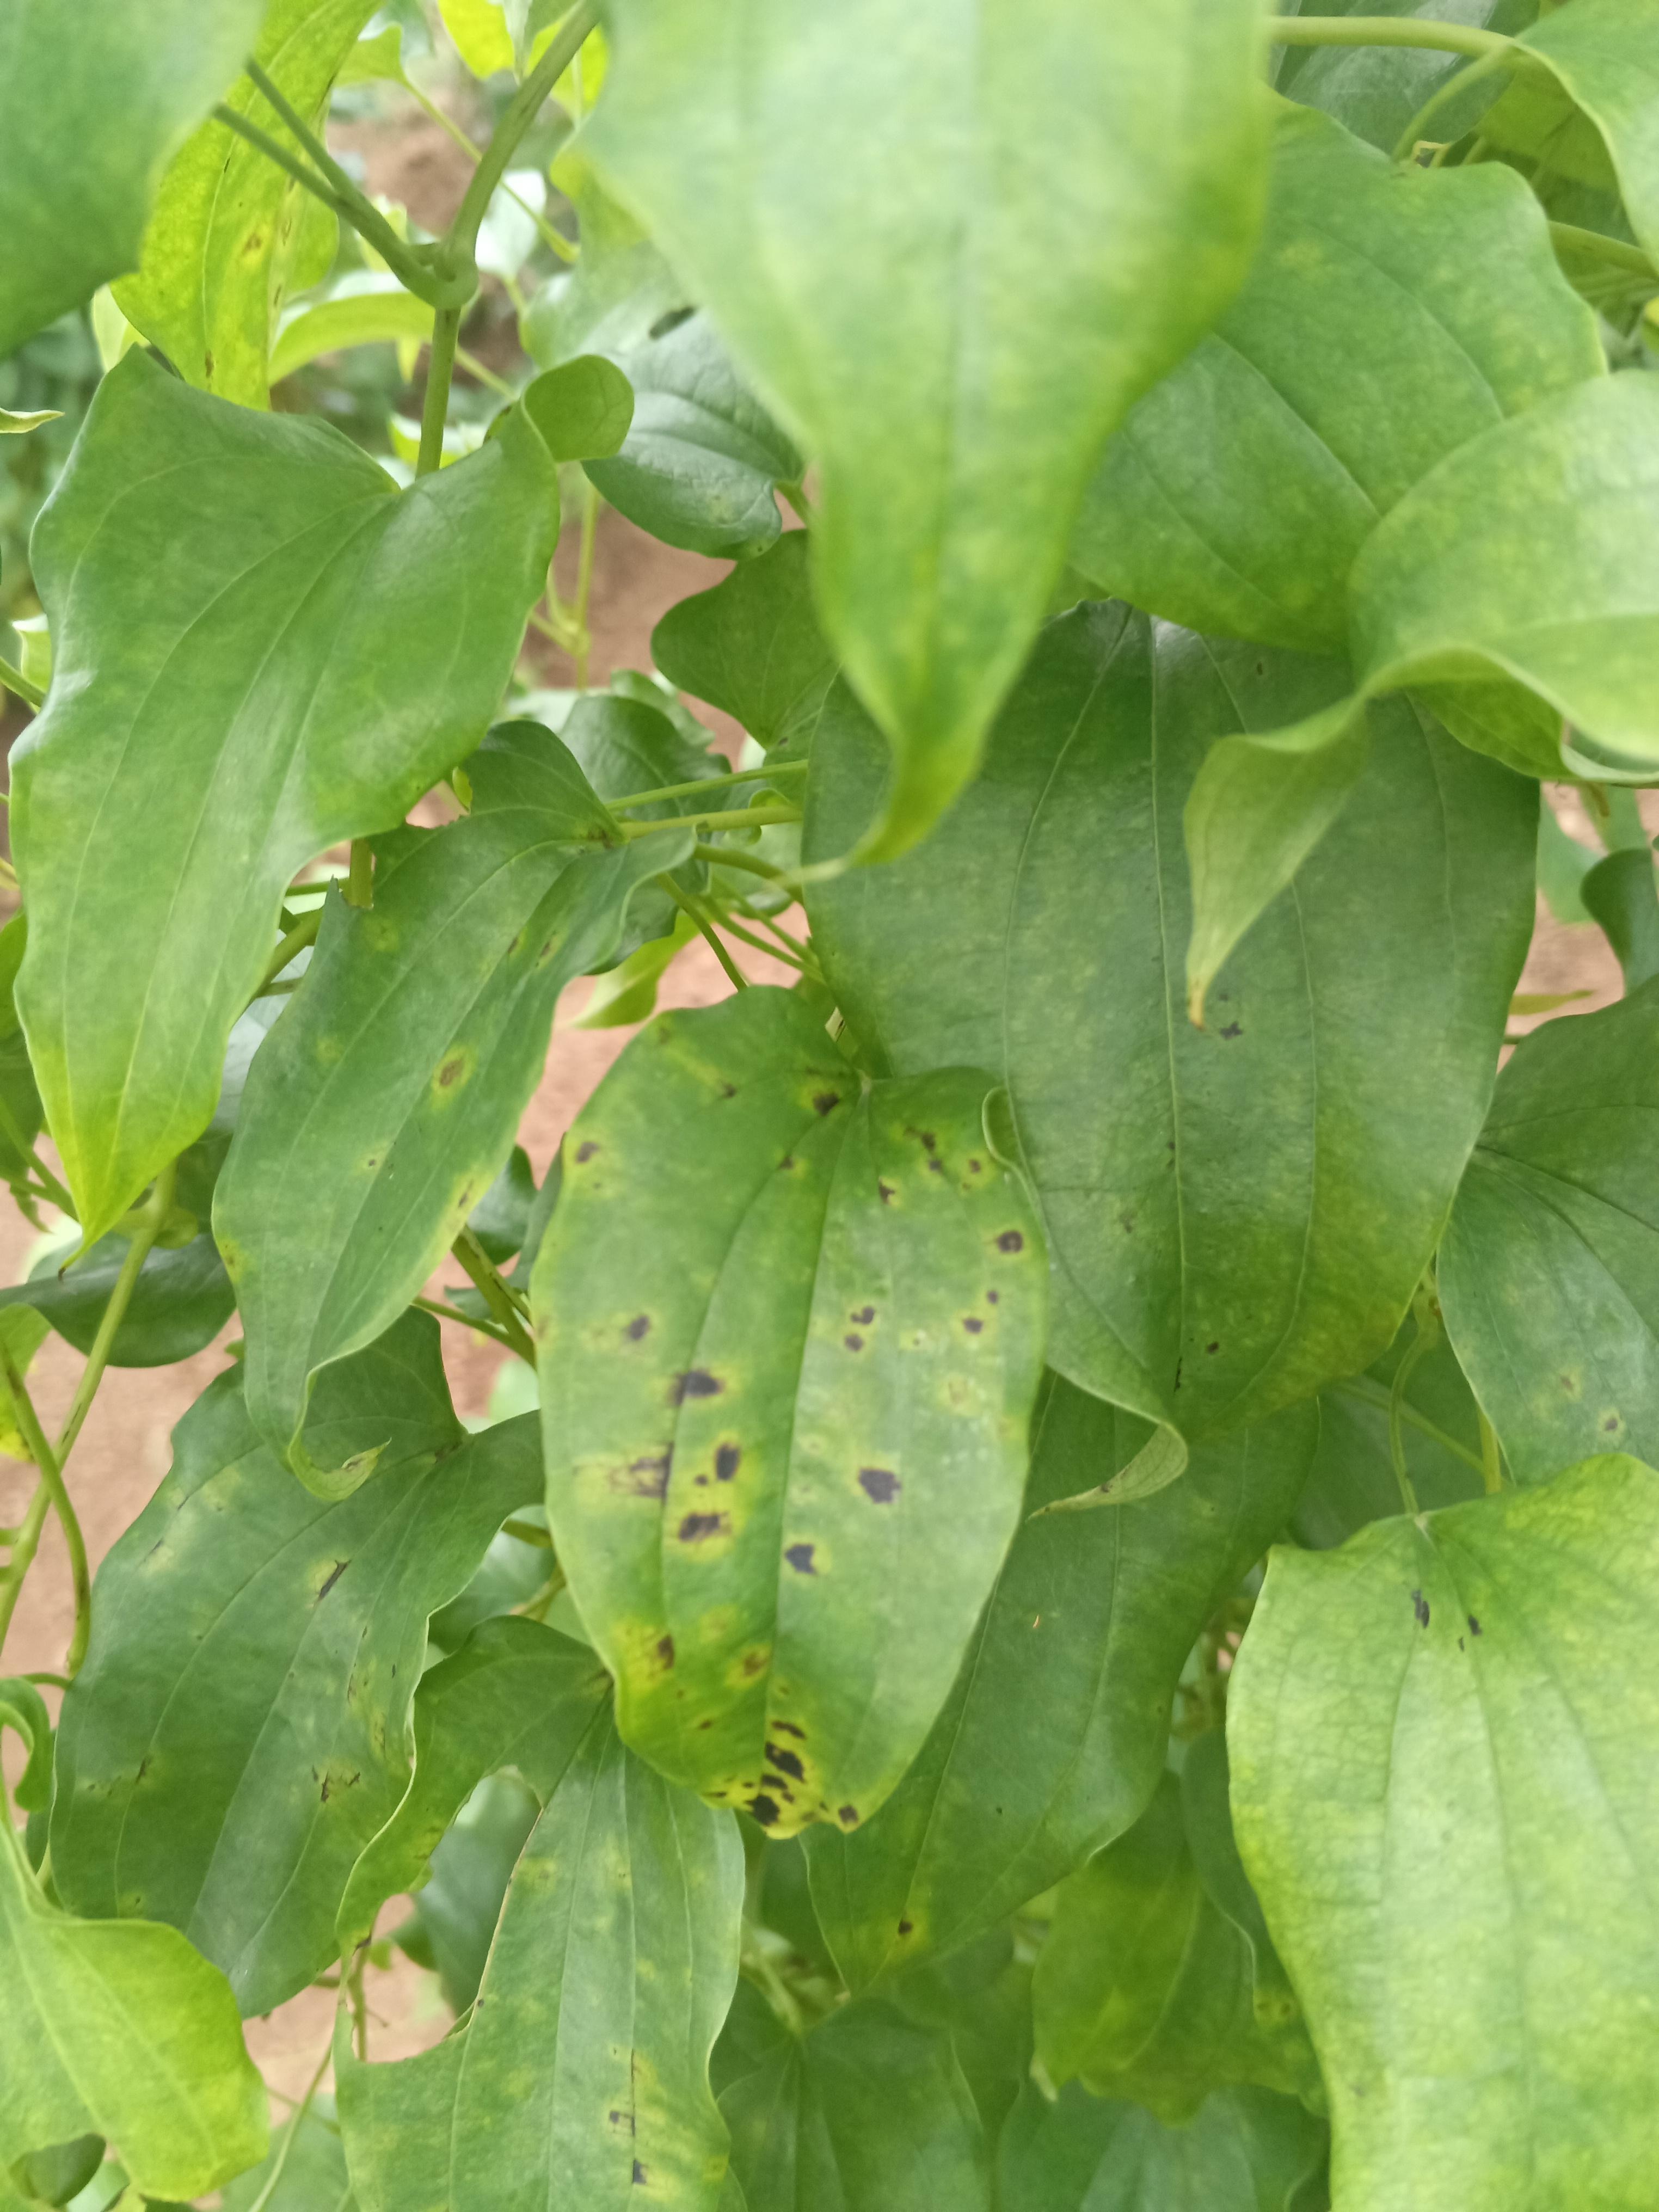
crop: yam
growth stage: vegetative
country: Nigeria
